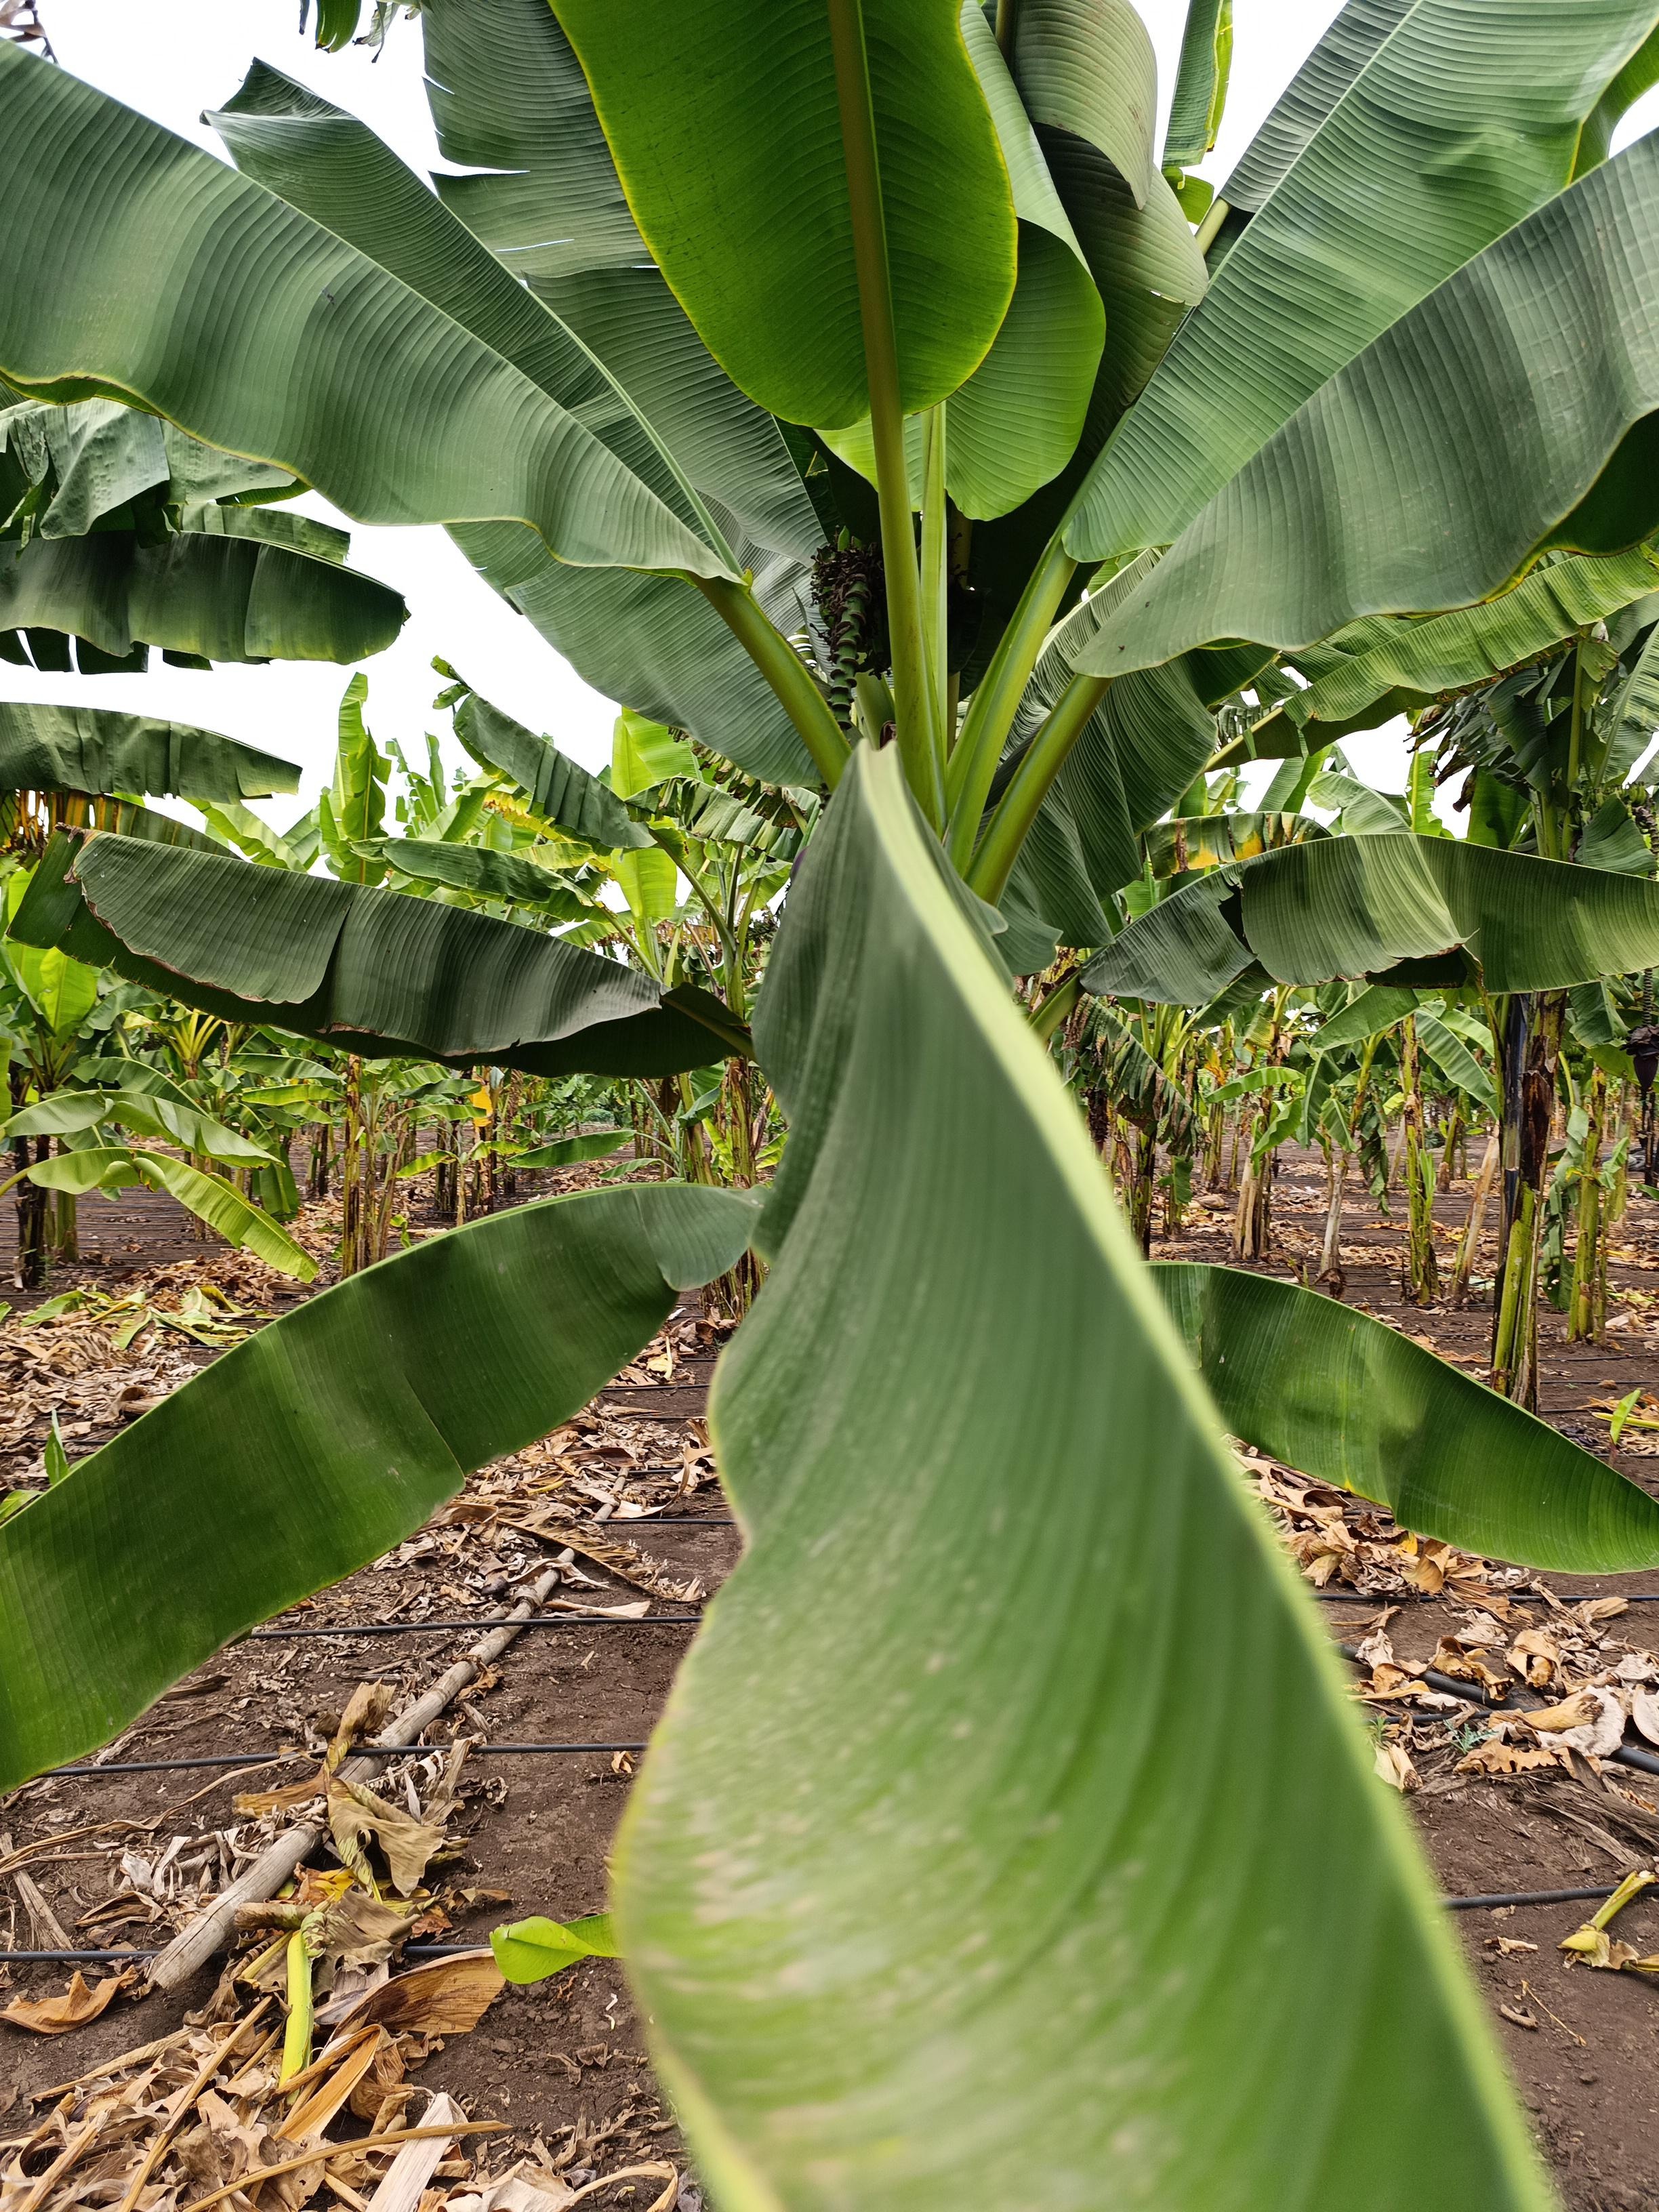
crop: banana
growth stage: development fruit
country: Tanzania
